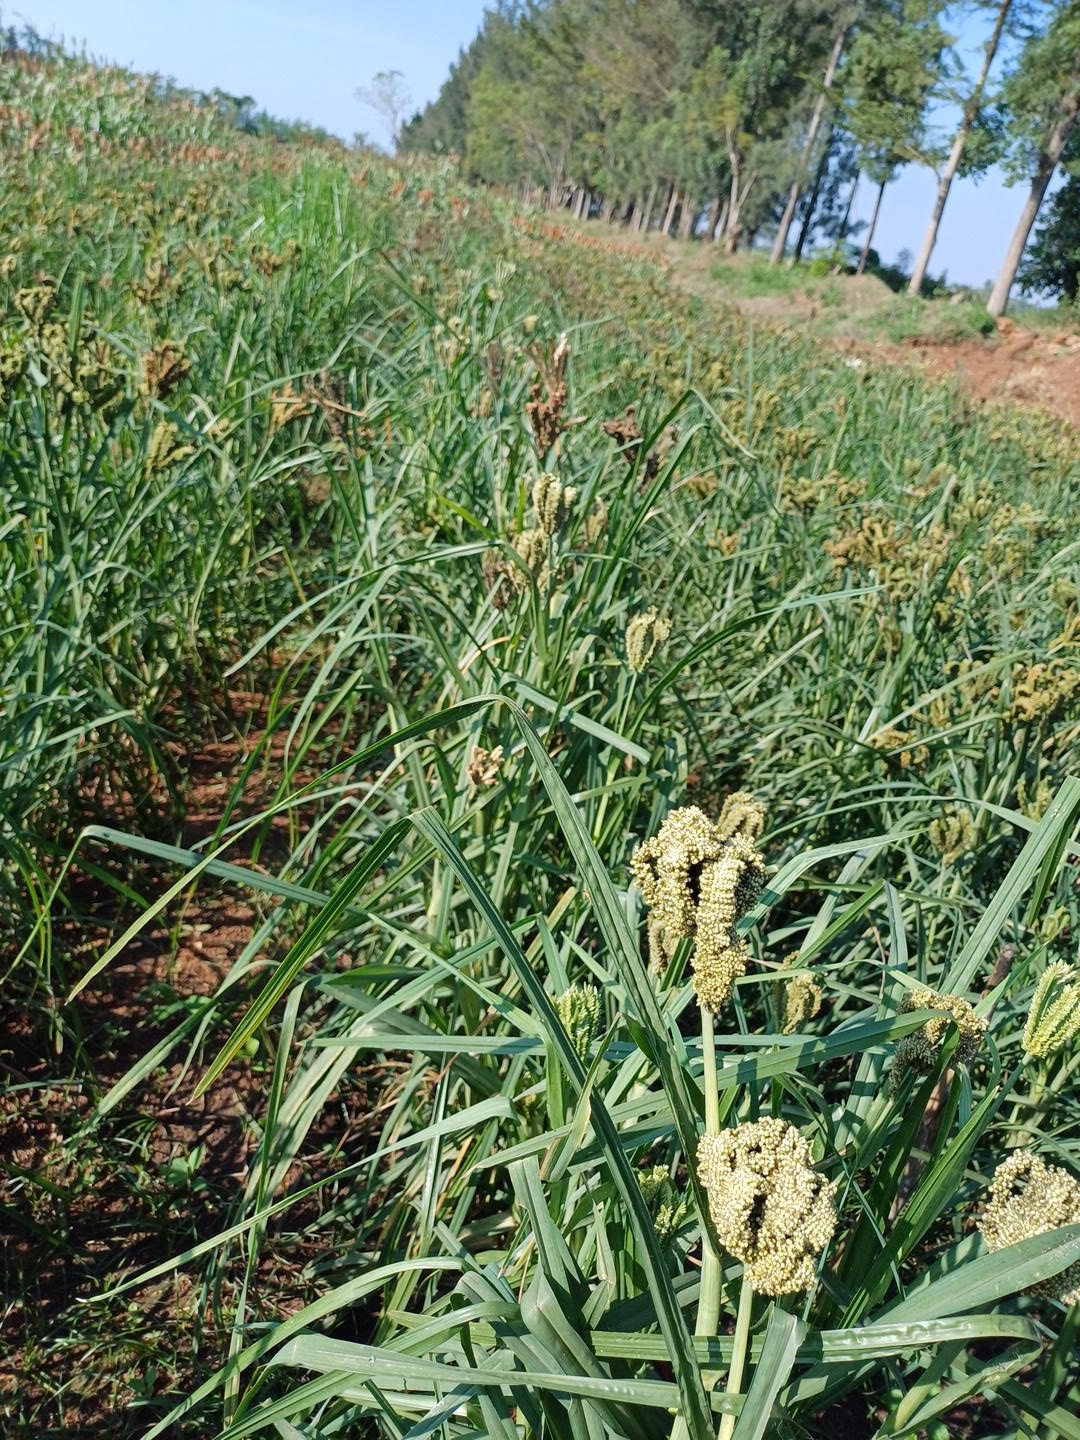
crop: finger millet
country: Kenya
